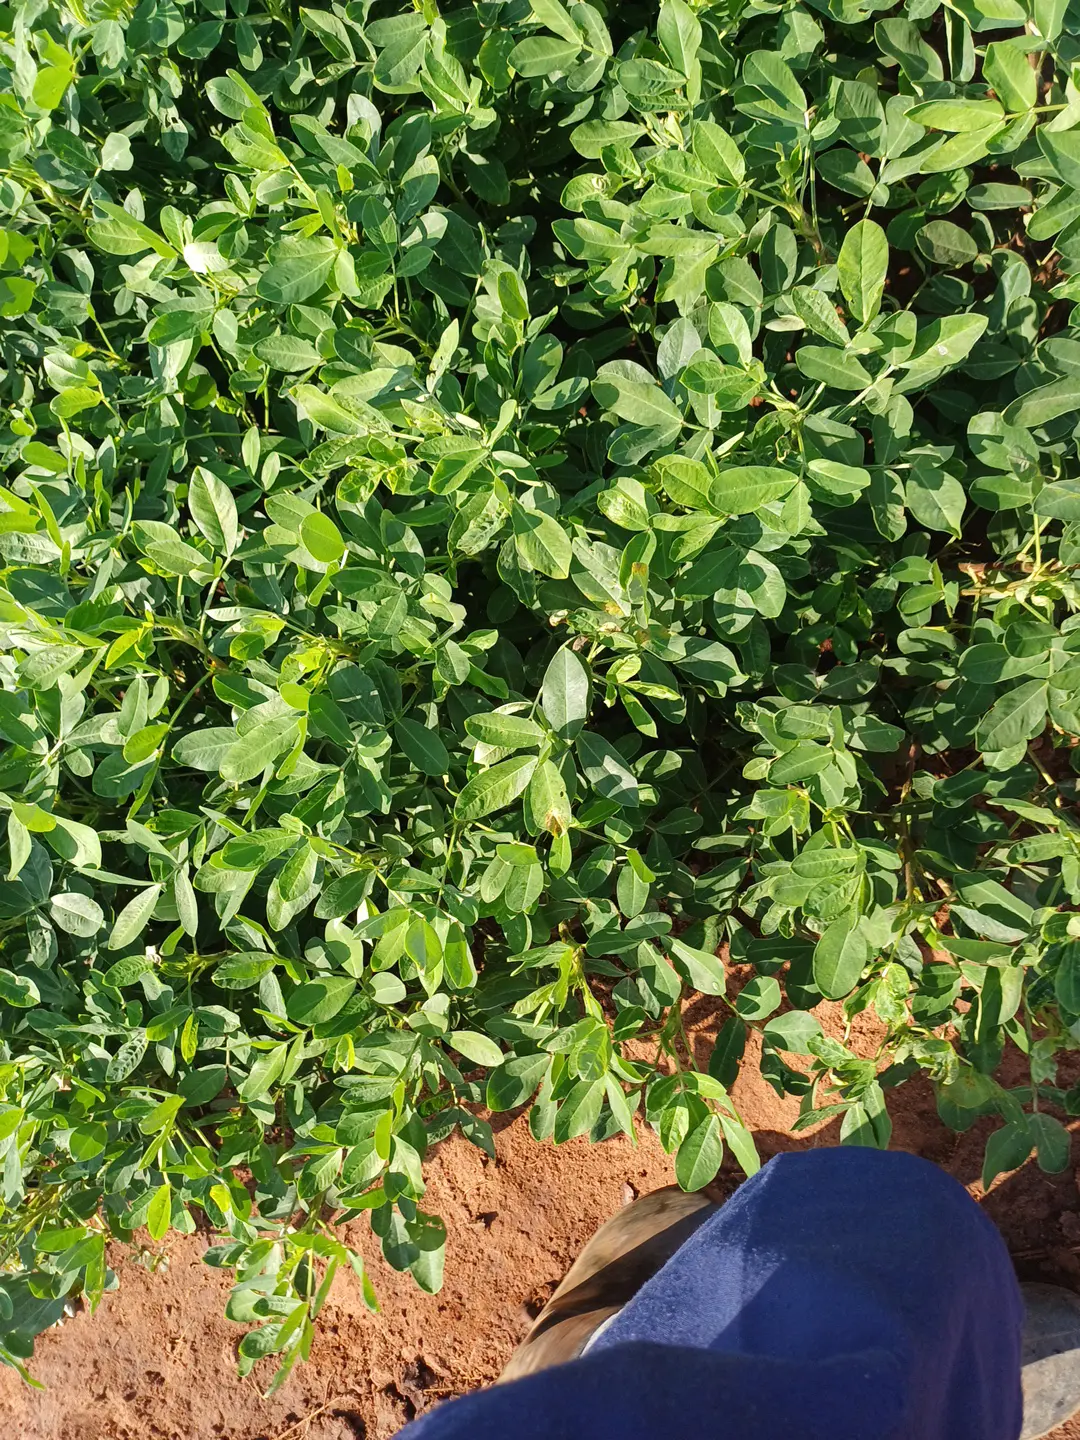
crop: groundnut
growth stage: pegging
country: Kenya
